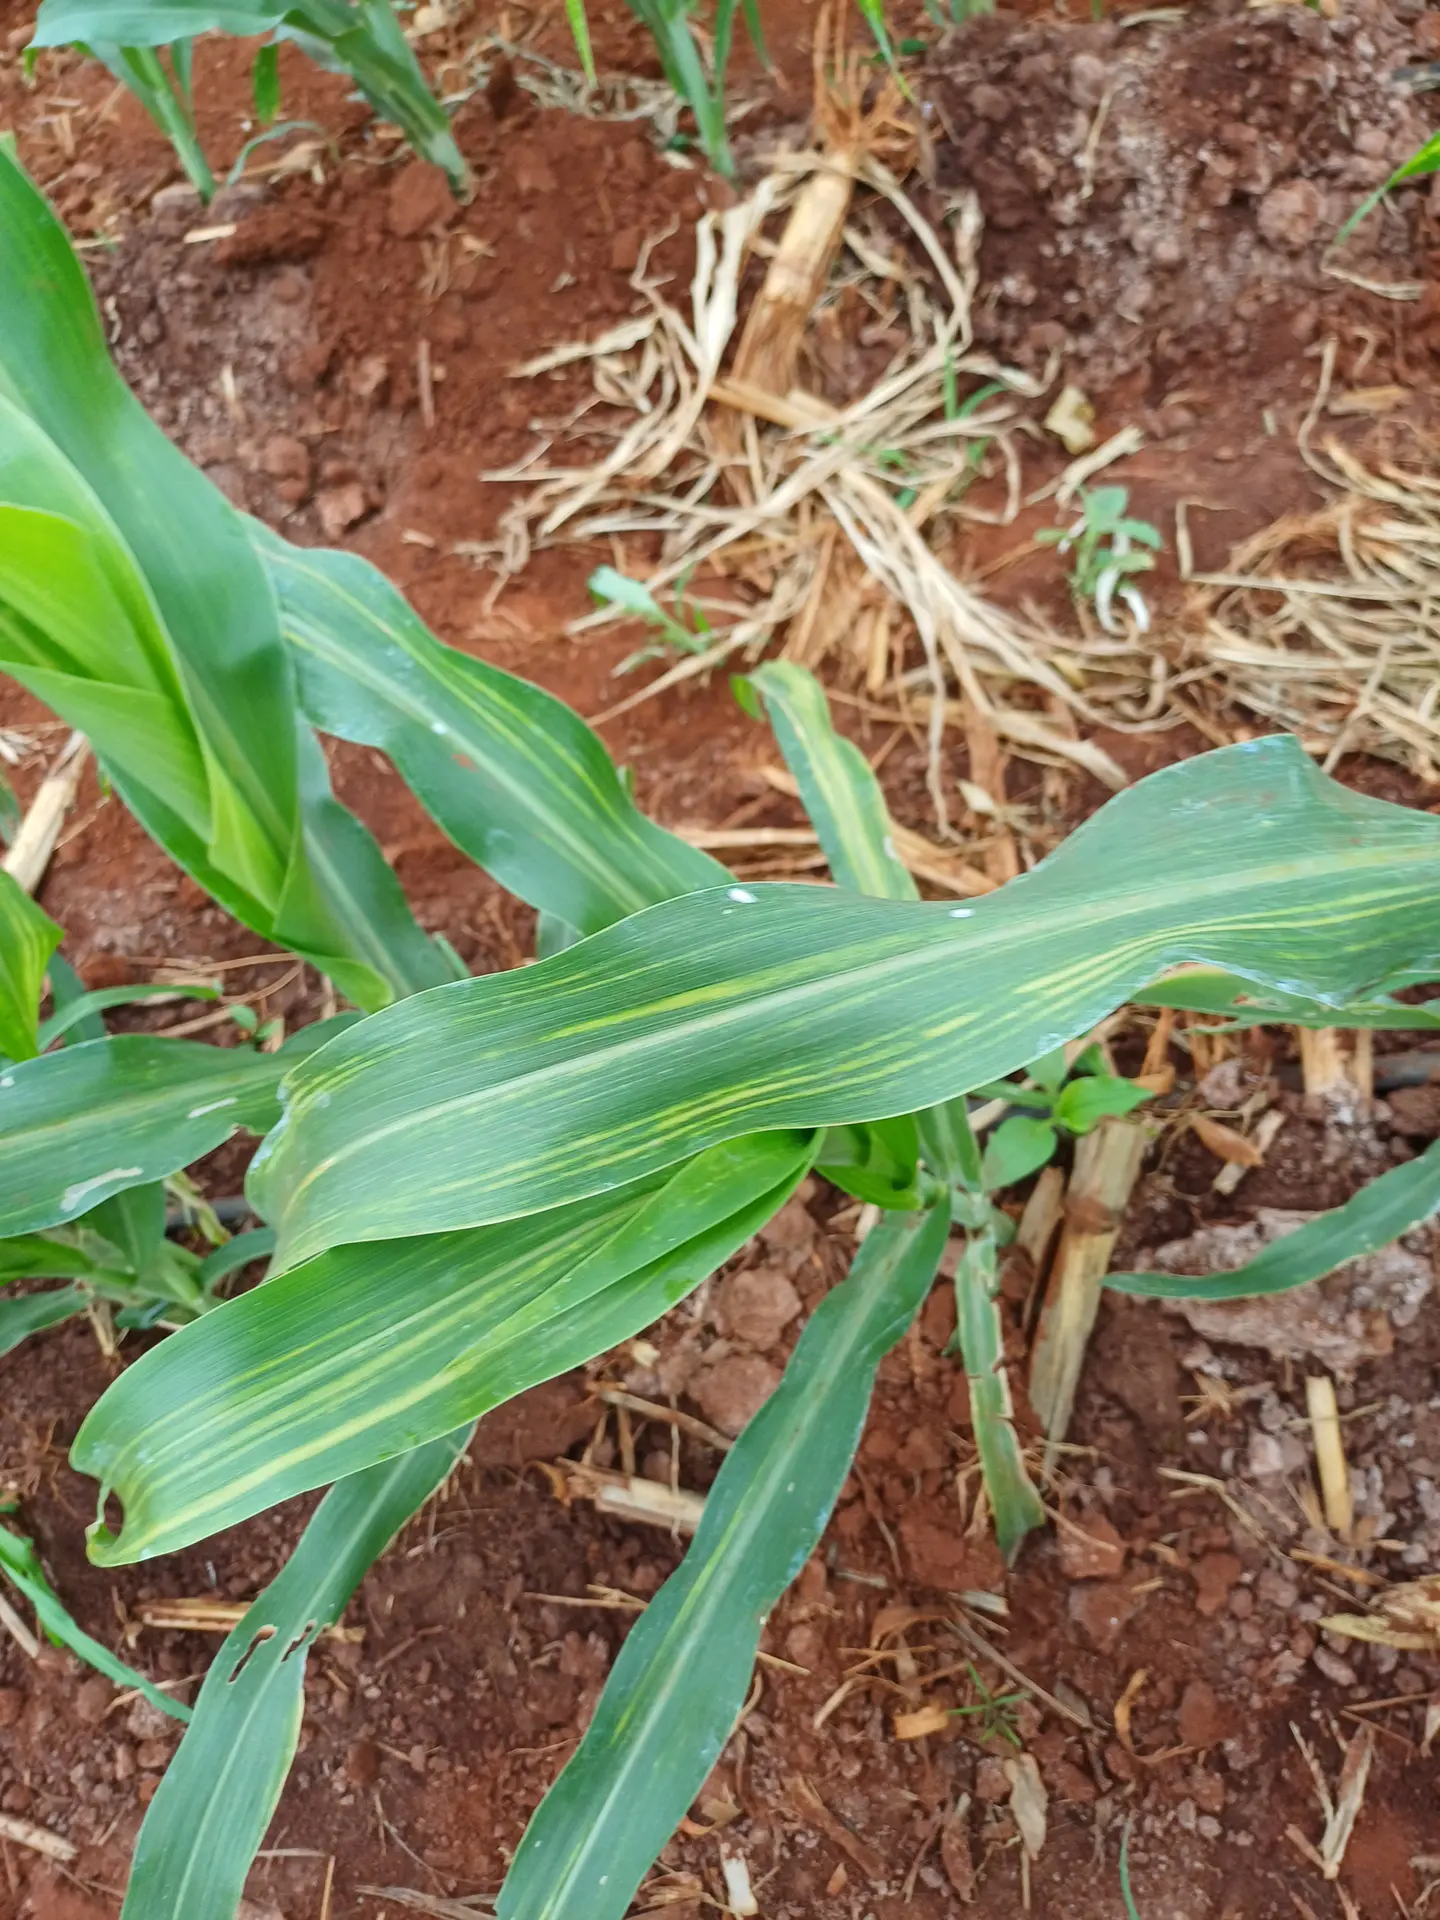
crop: sorghum
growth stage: vegetative
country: Kenya
